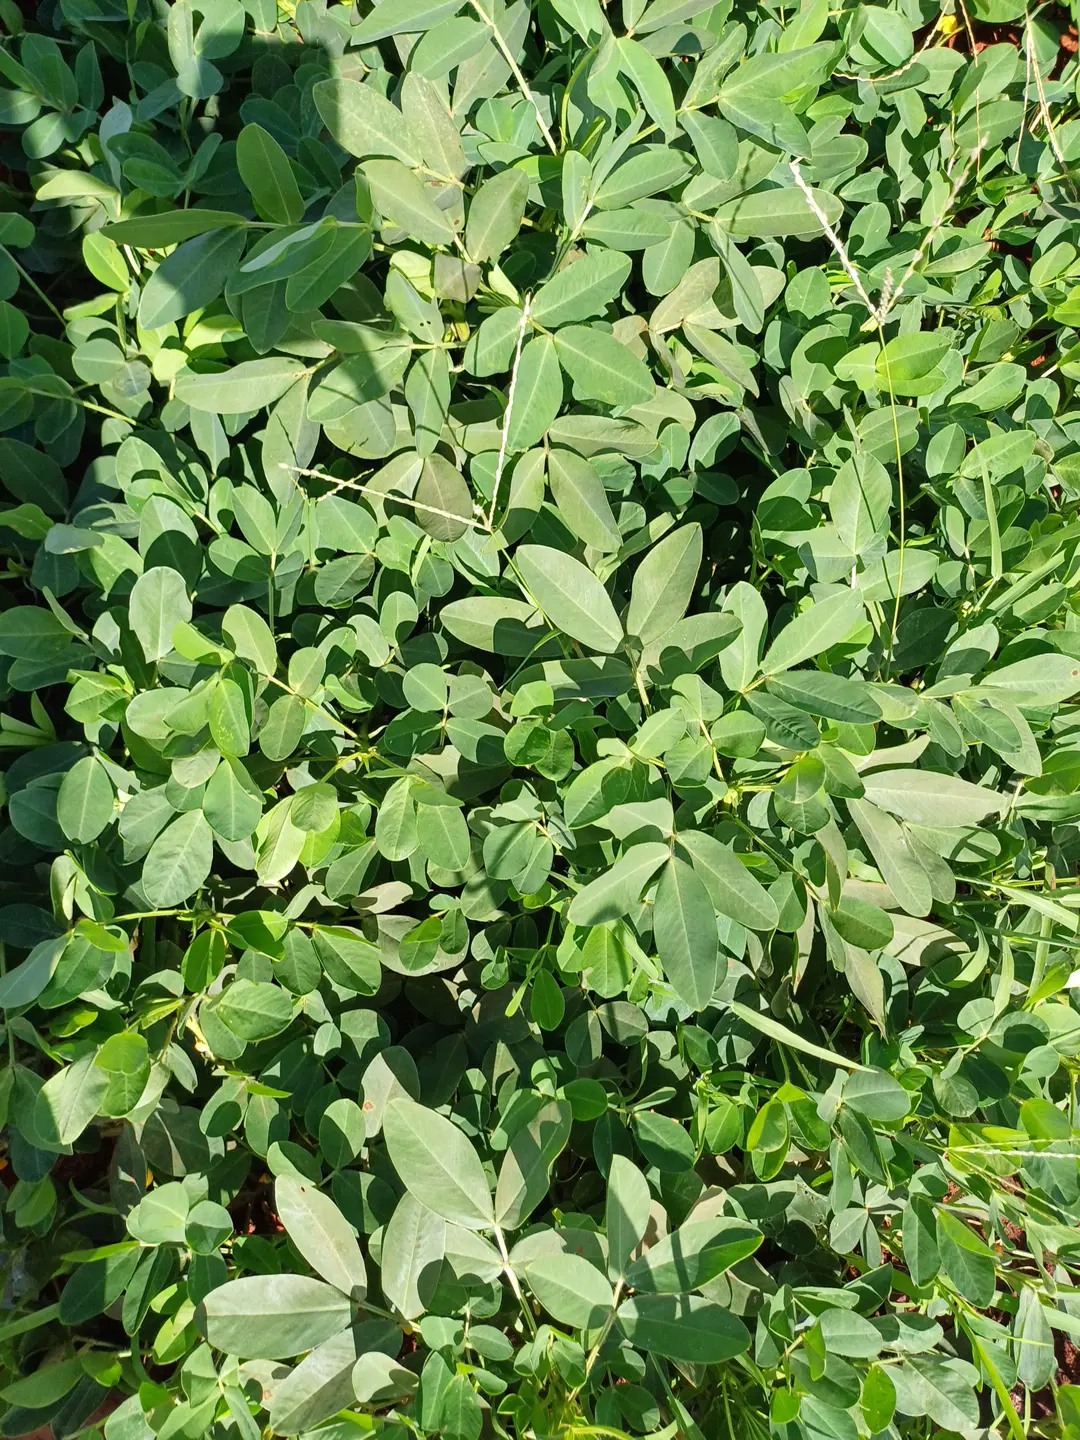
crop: groundnut
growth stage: flowering
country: Kenya
